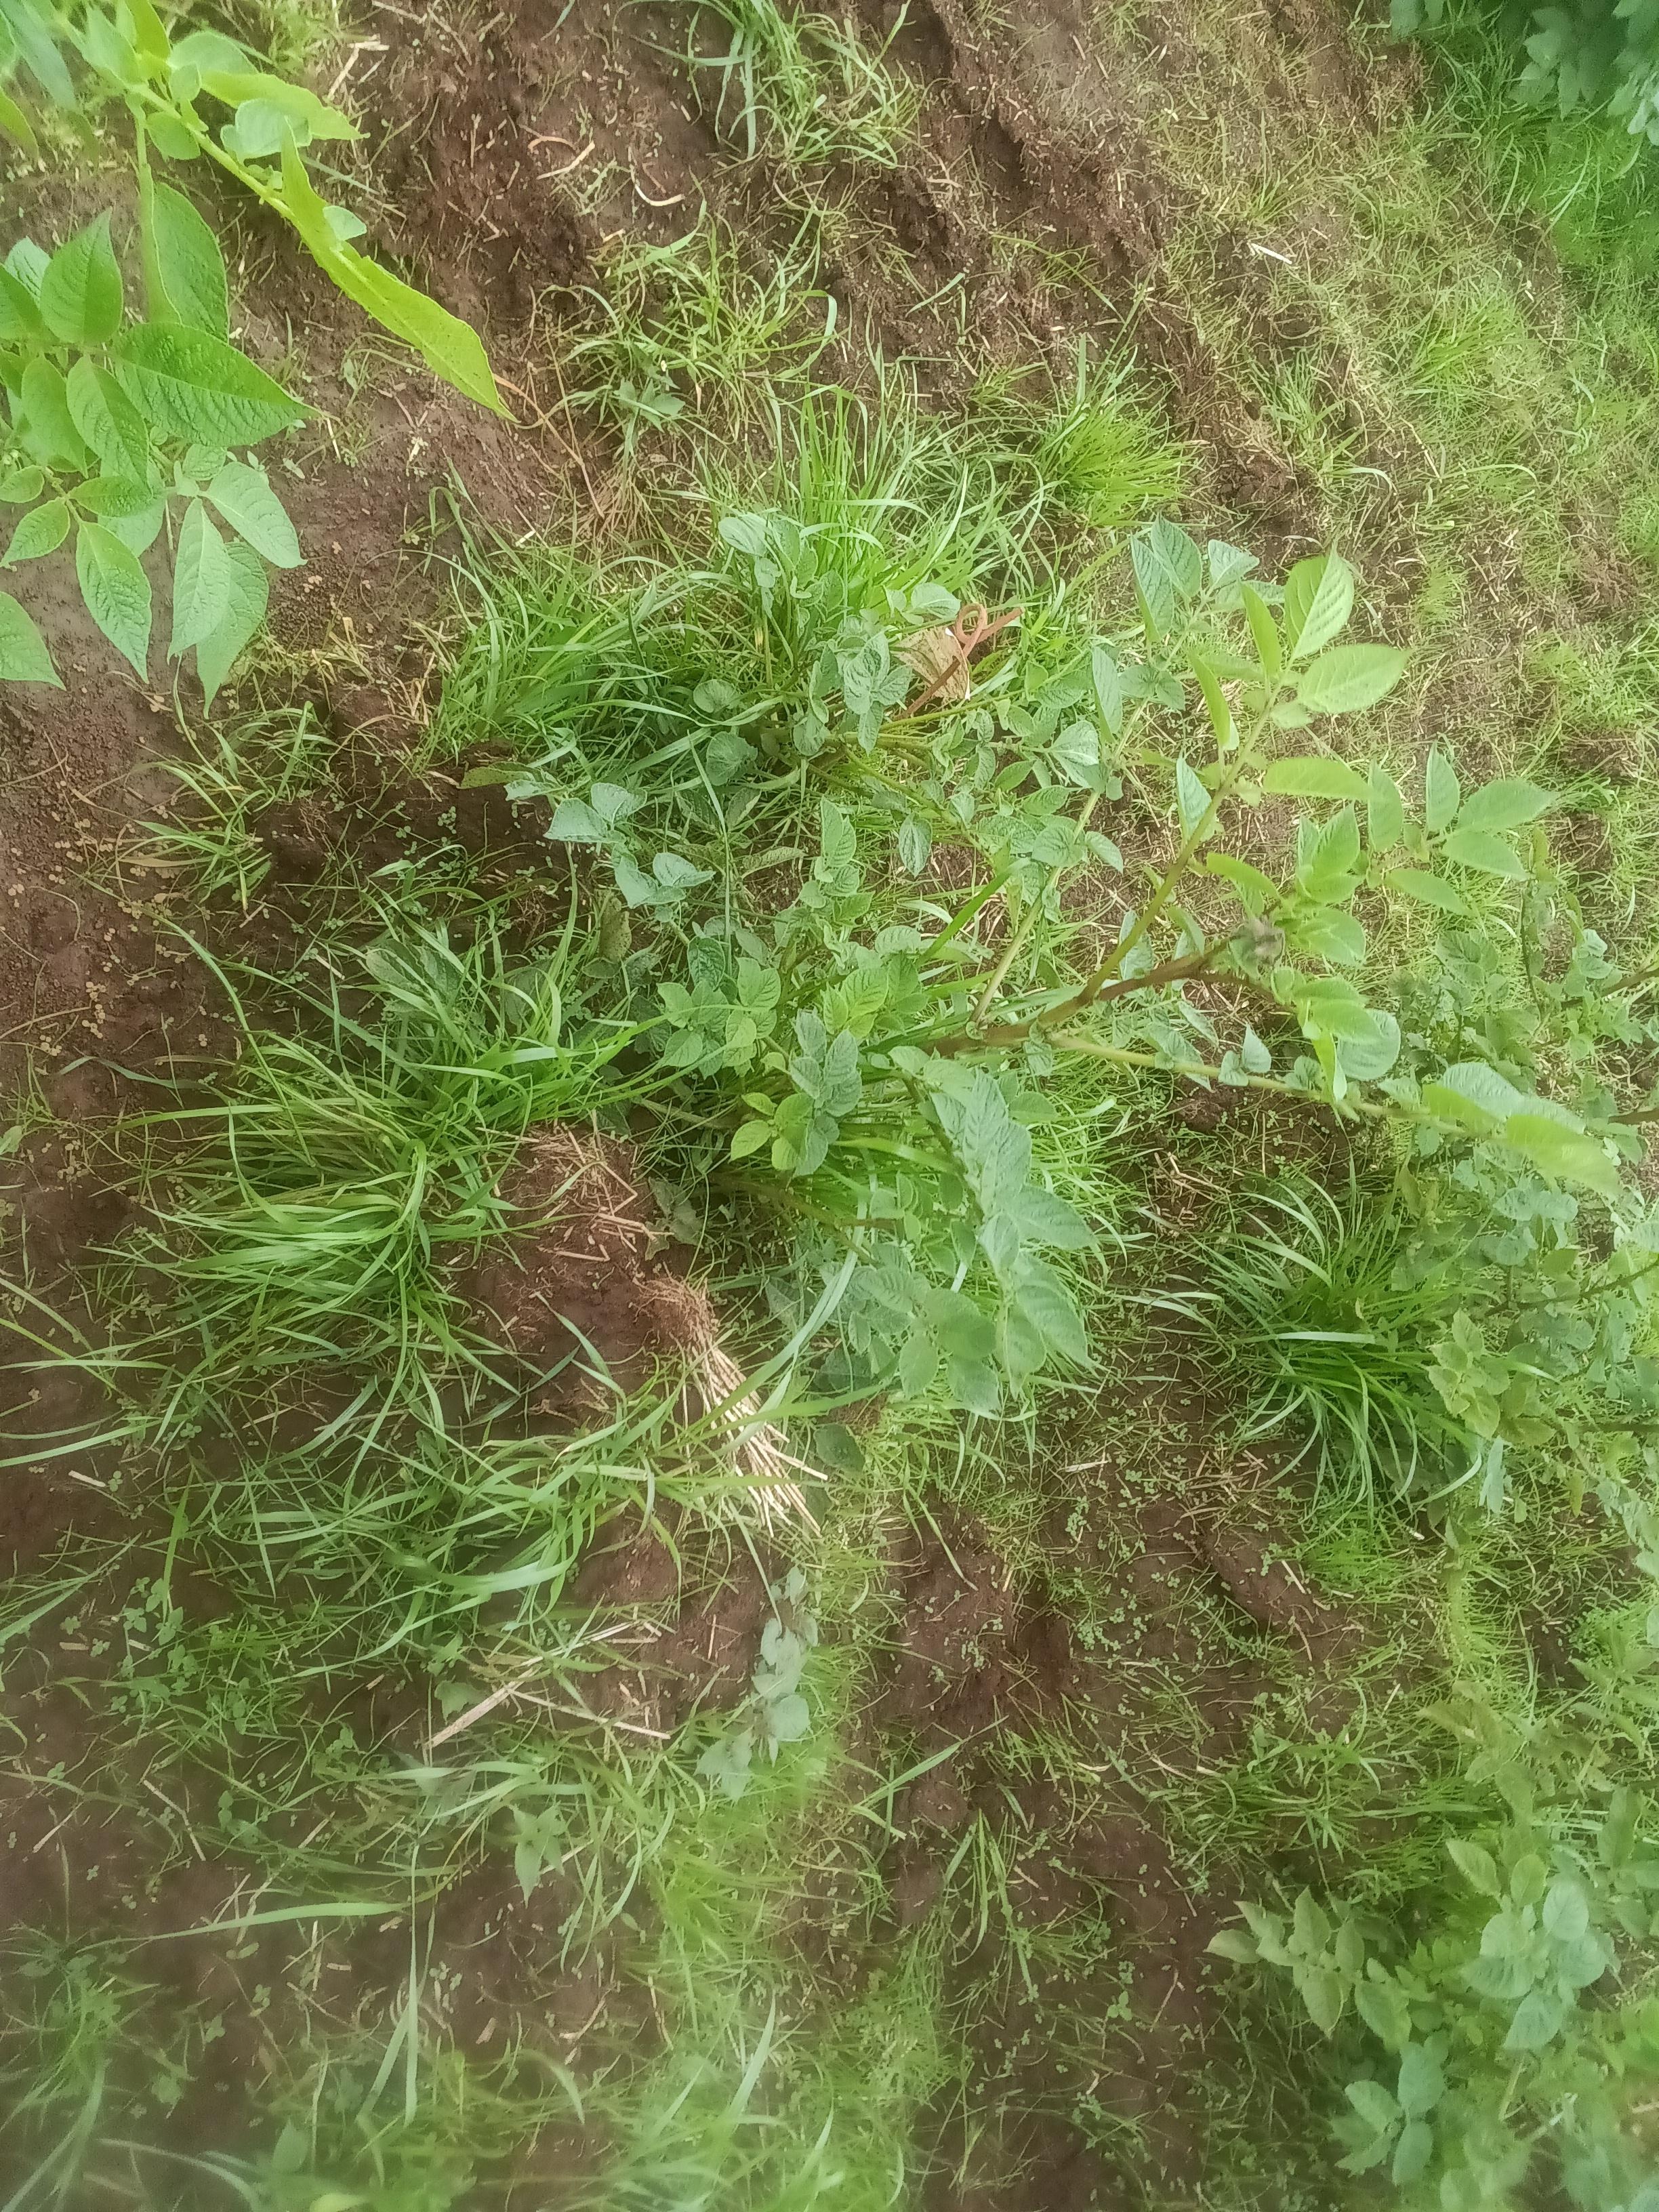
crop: potato
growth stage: flowering
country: Kenya
